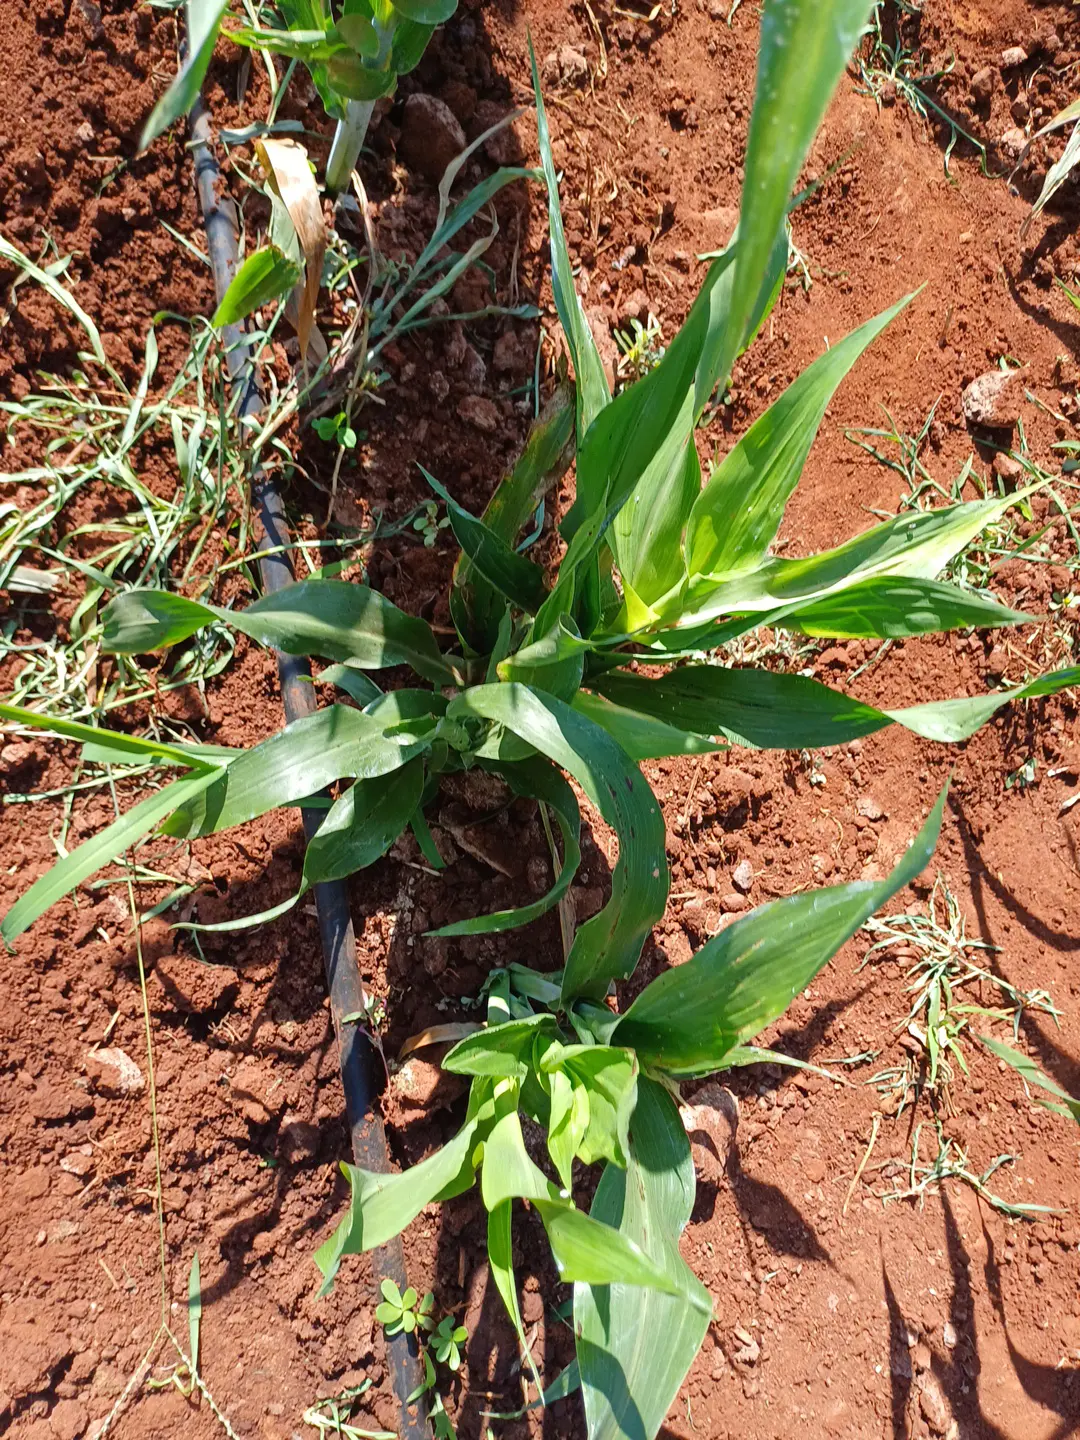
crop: groundnut
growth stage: vegetative
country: Kenya
